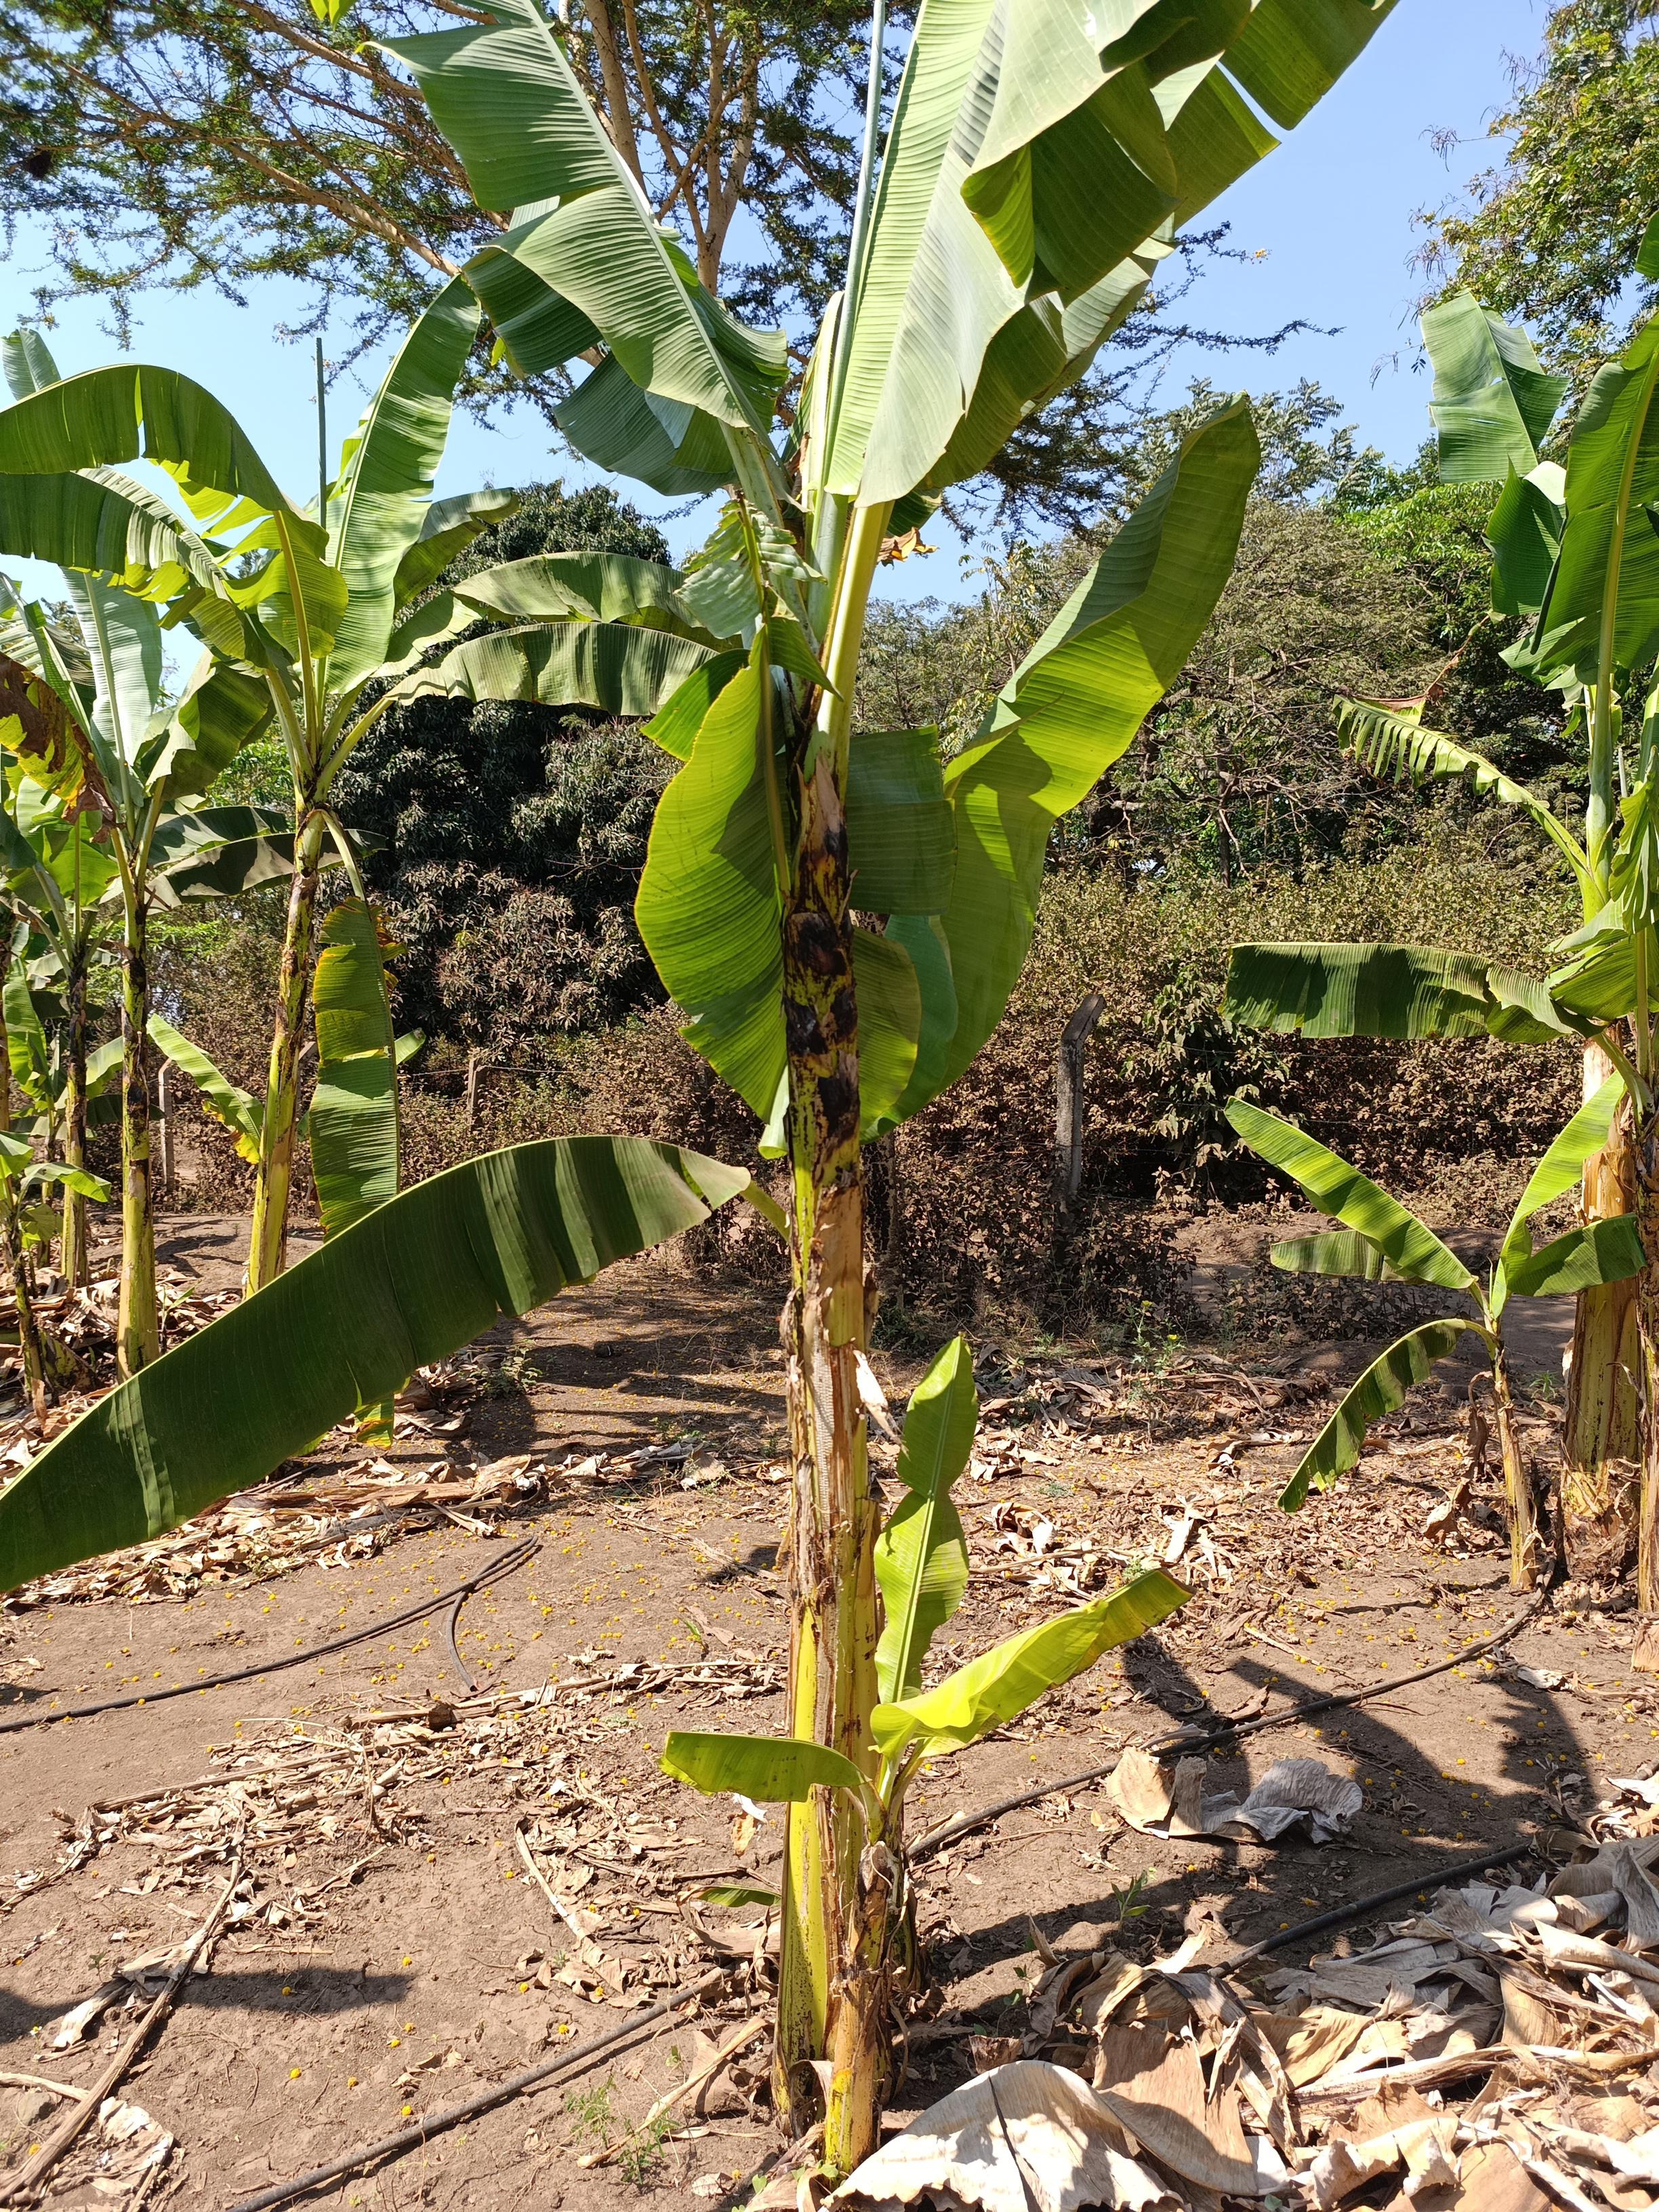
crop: banana
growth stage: vegetative
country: Tanzania
